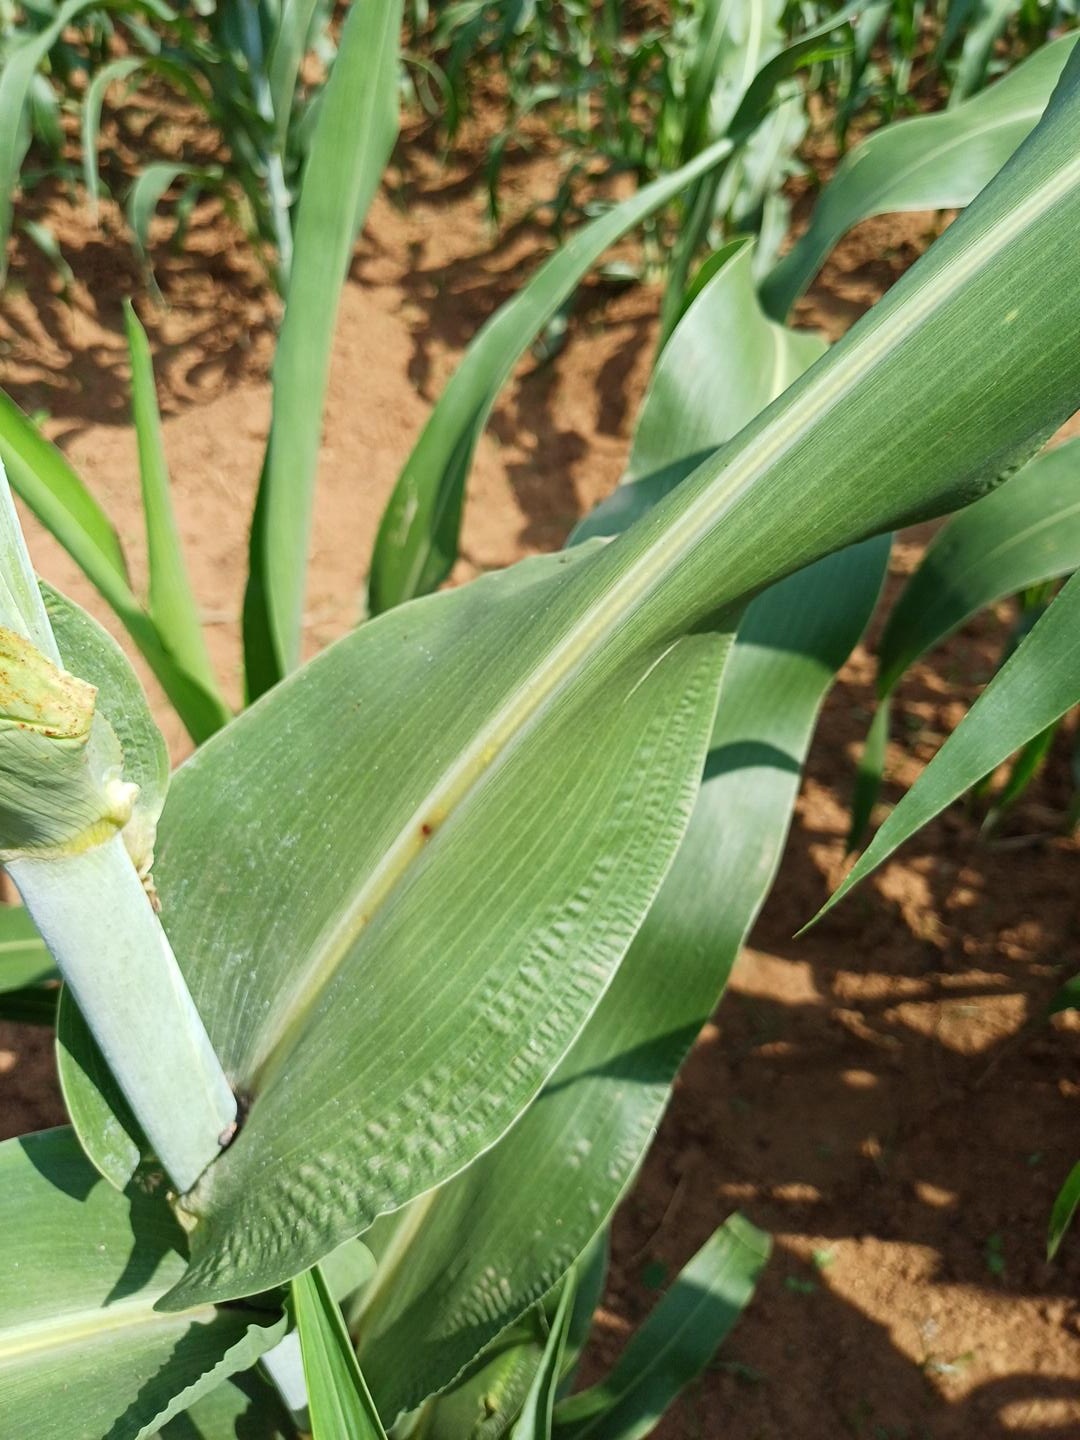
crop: sorghum
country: Kenya
